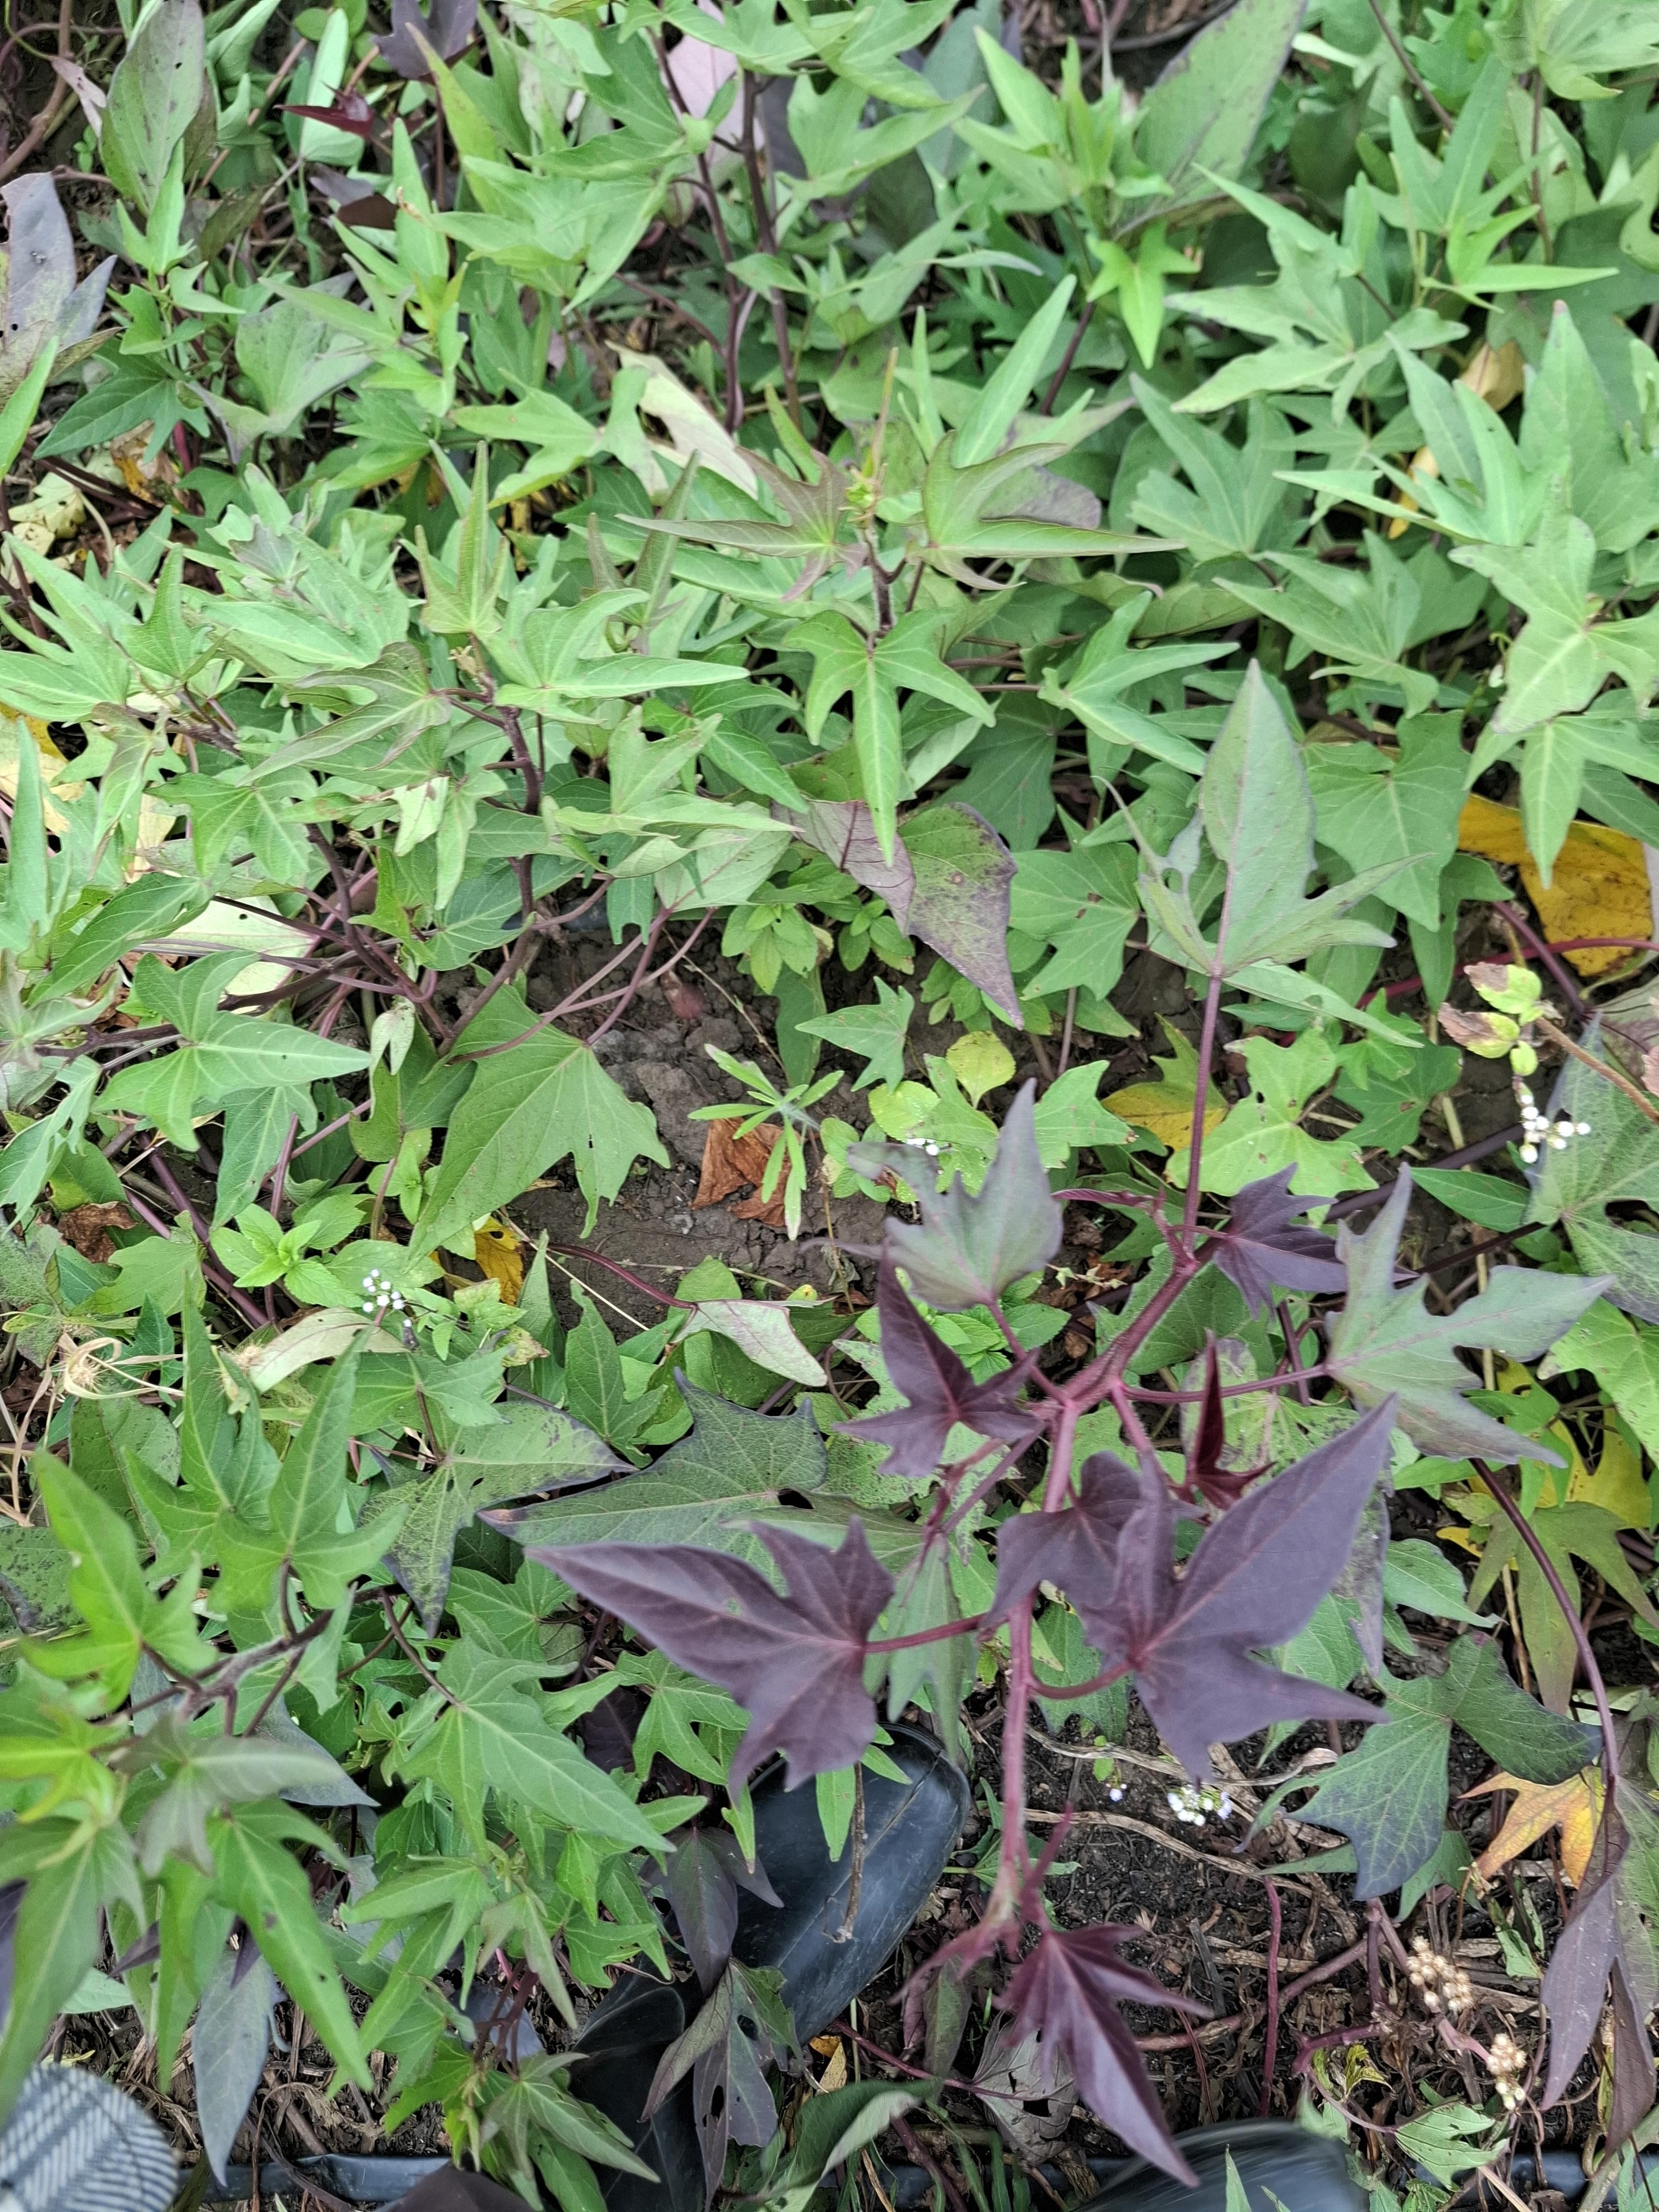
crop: sweet potato
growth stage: flowering
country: Tanzania
